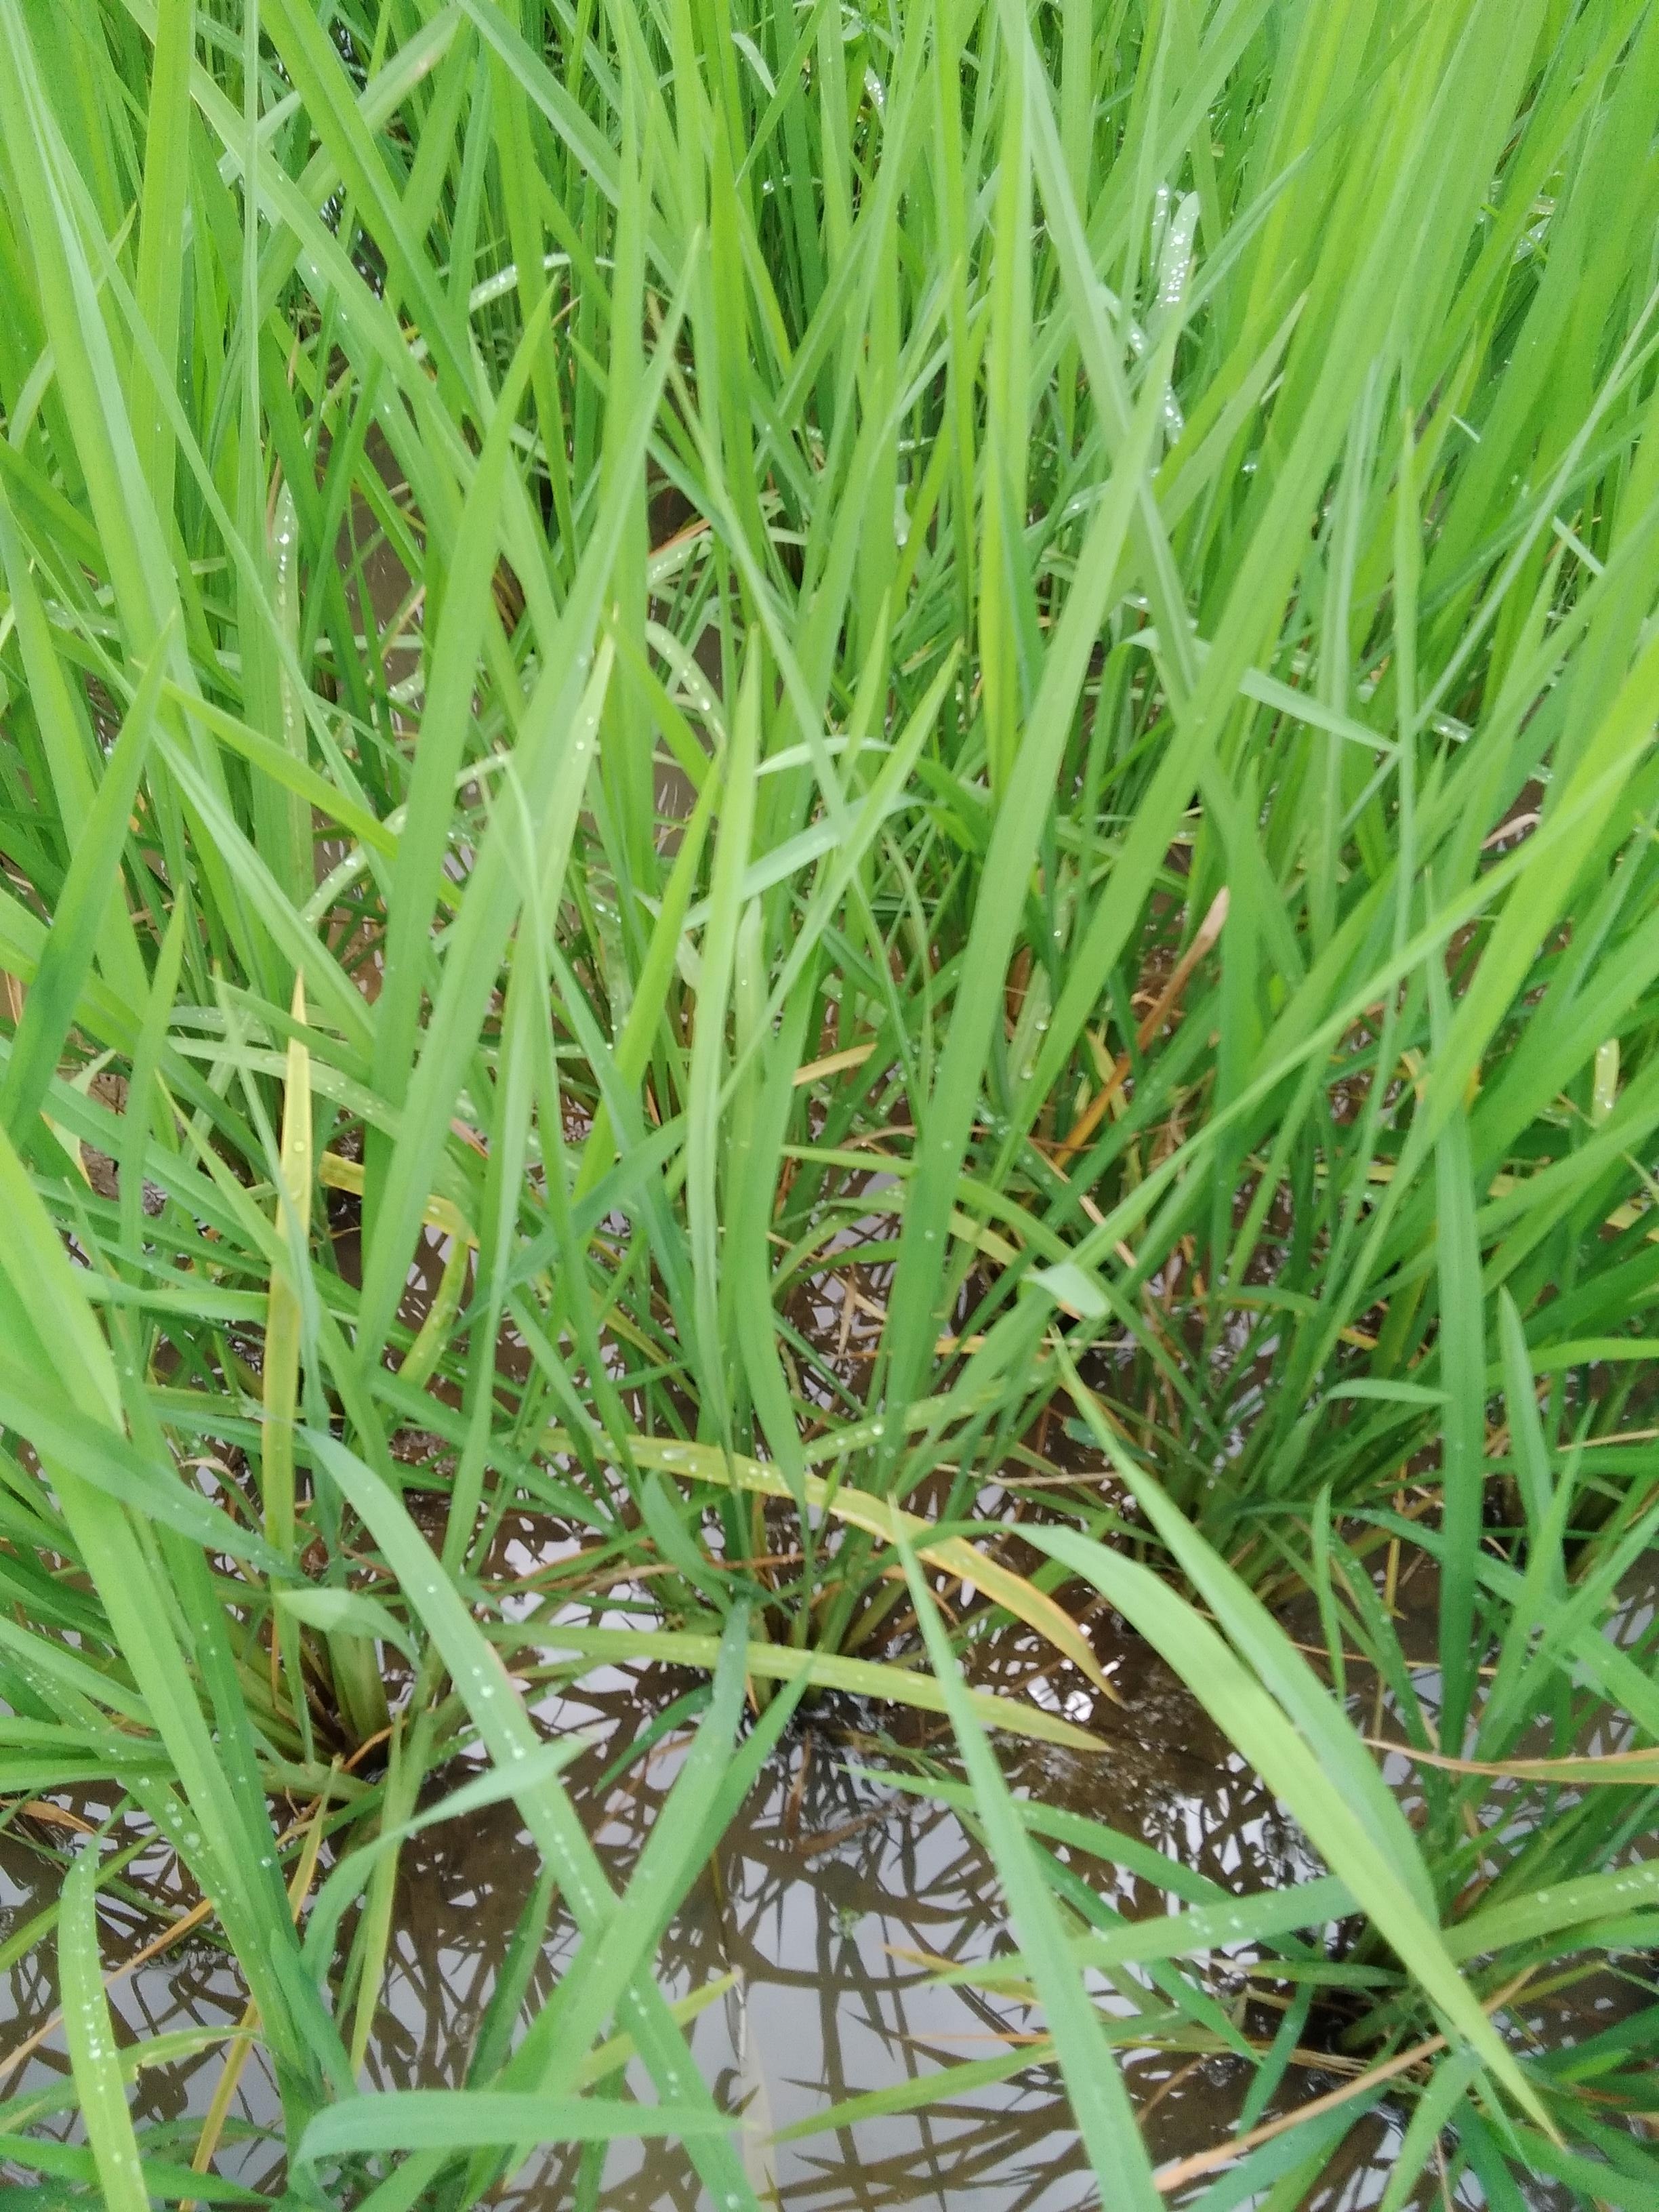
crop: rice
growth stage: elongation stem
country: Nigeria
